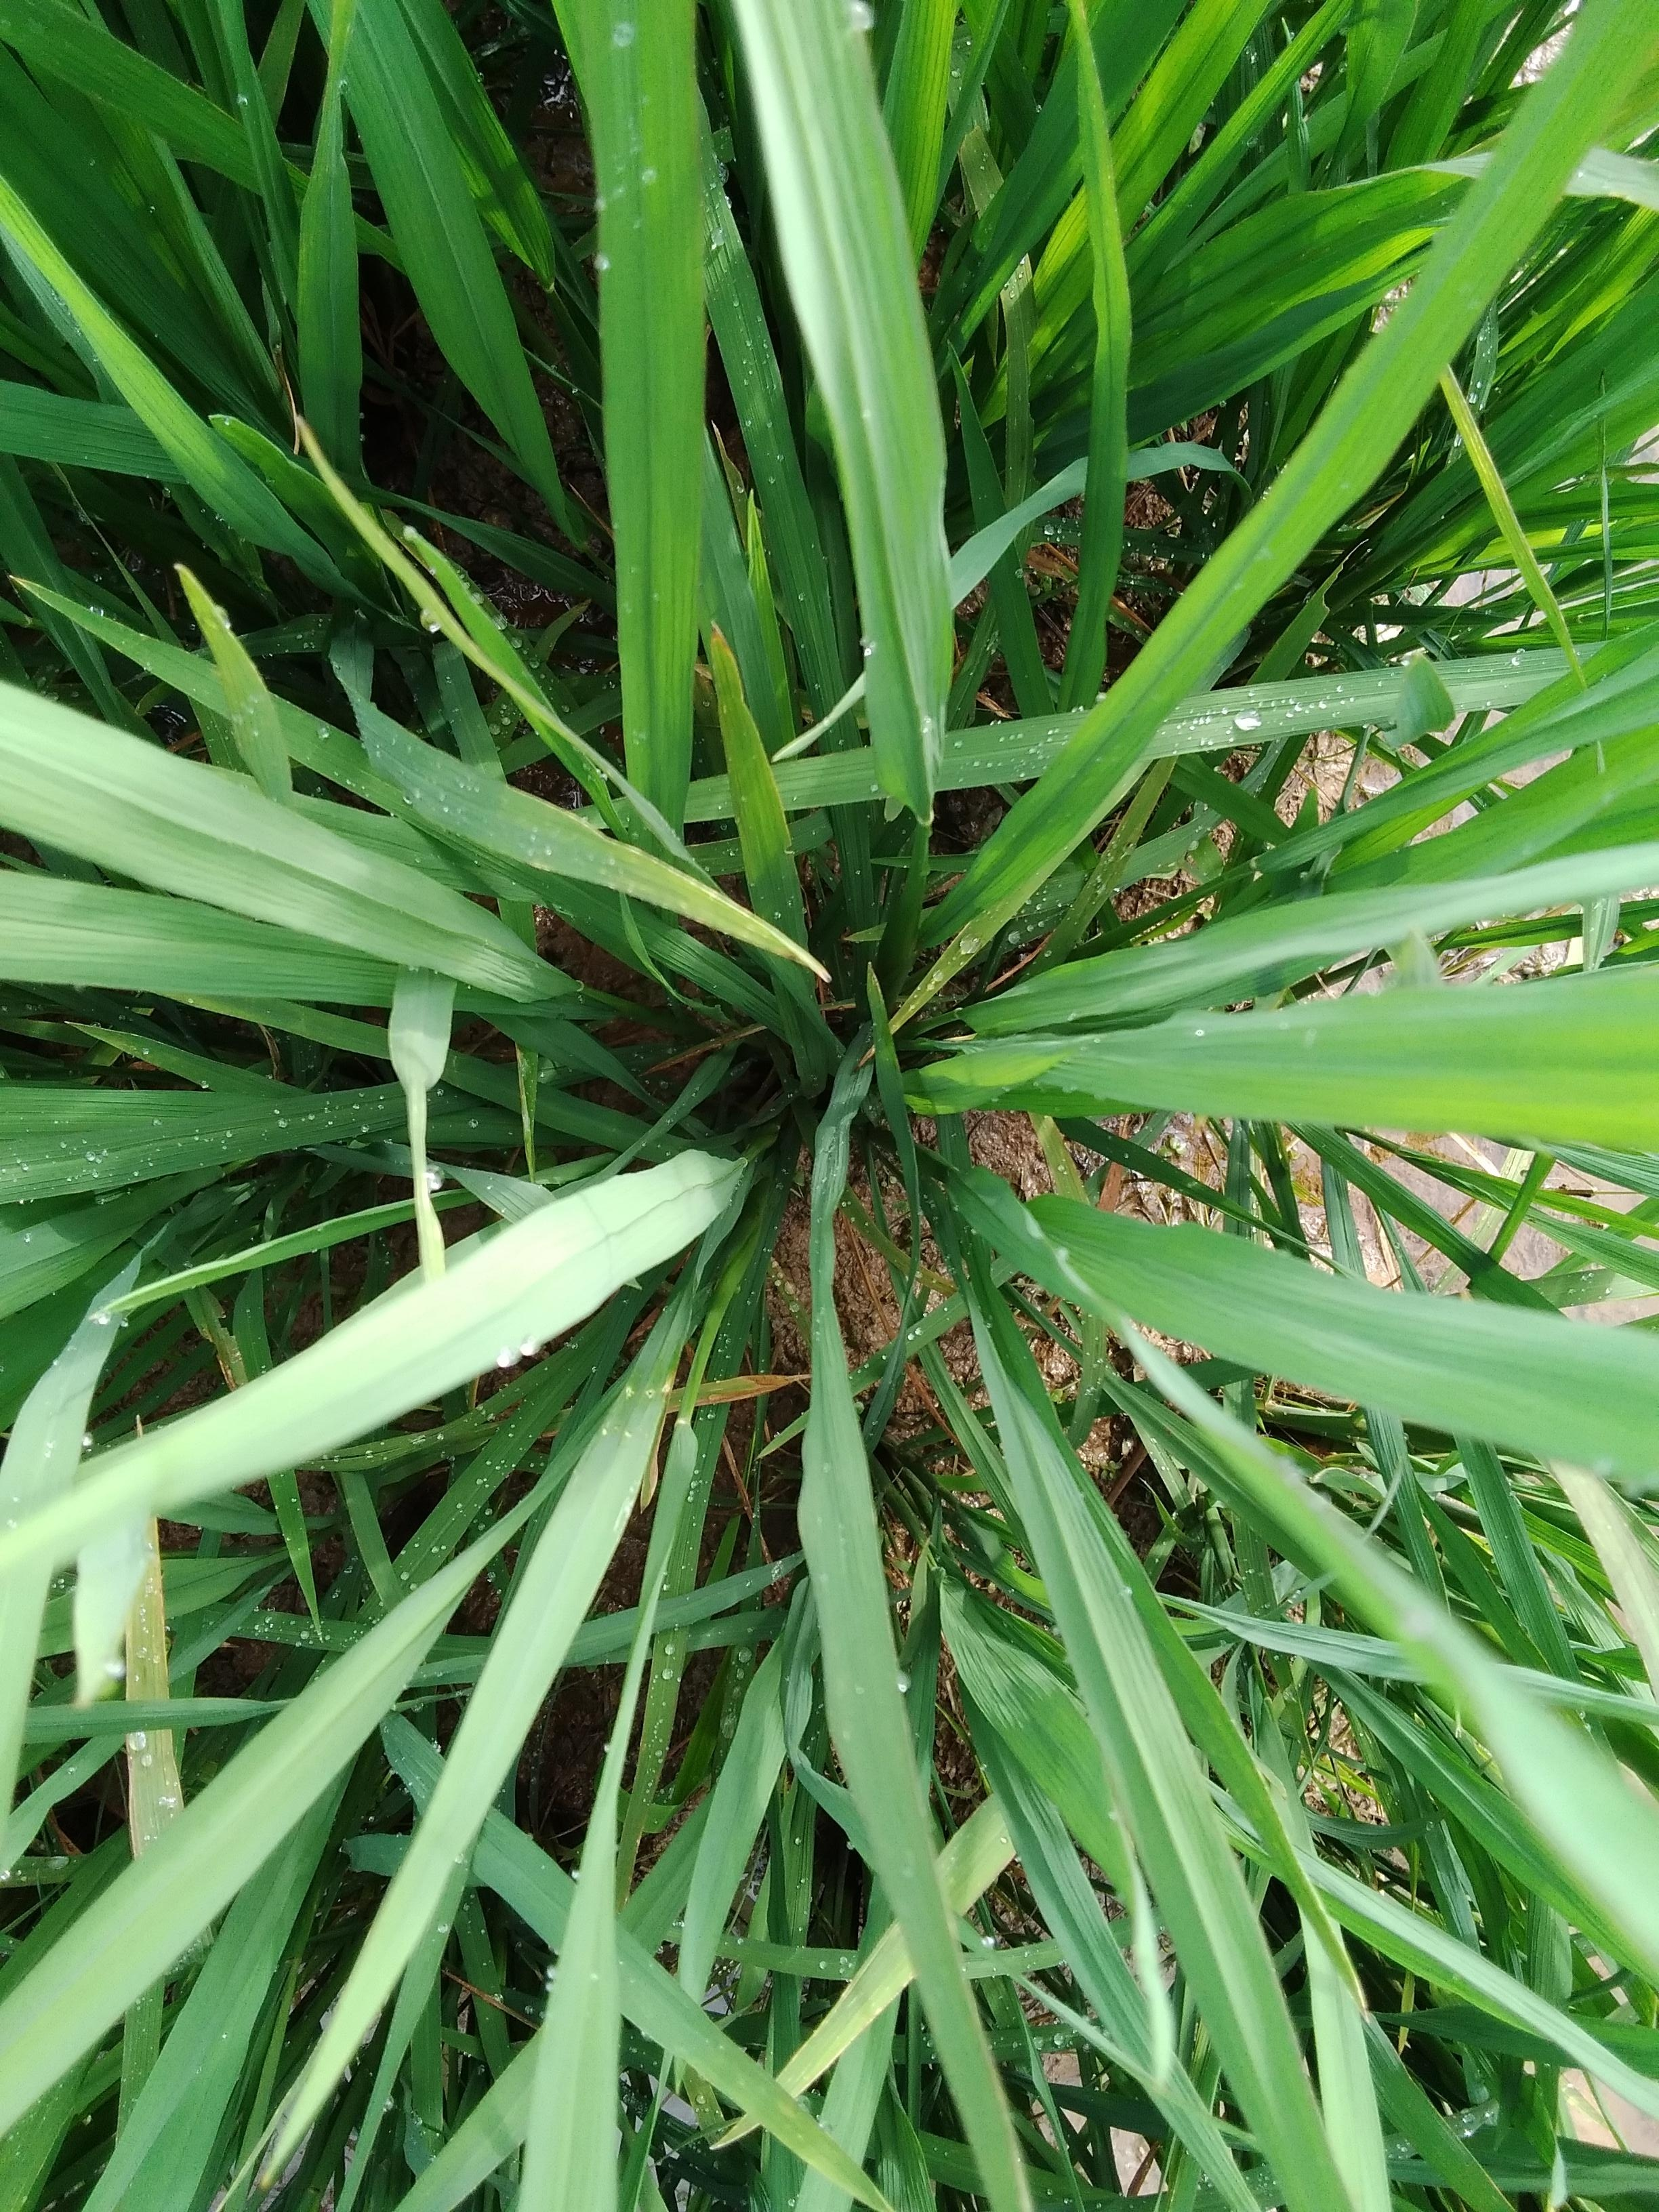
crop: rice
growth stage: booting
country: Nigeria
